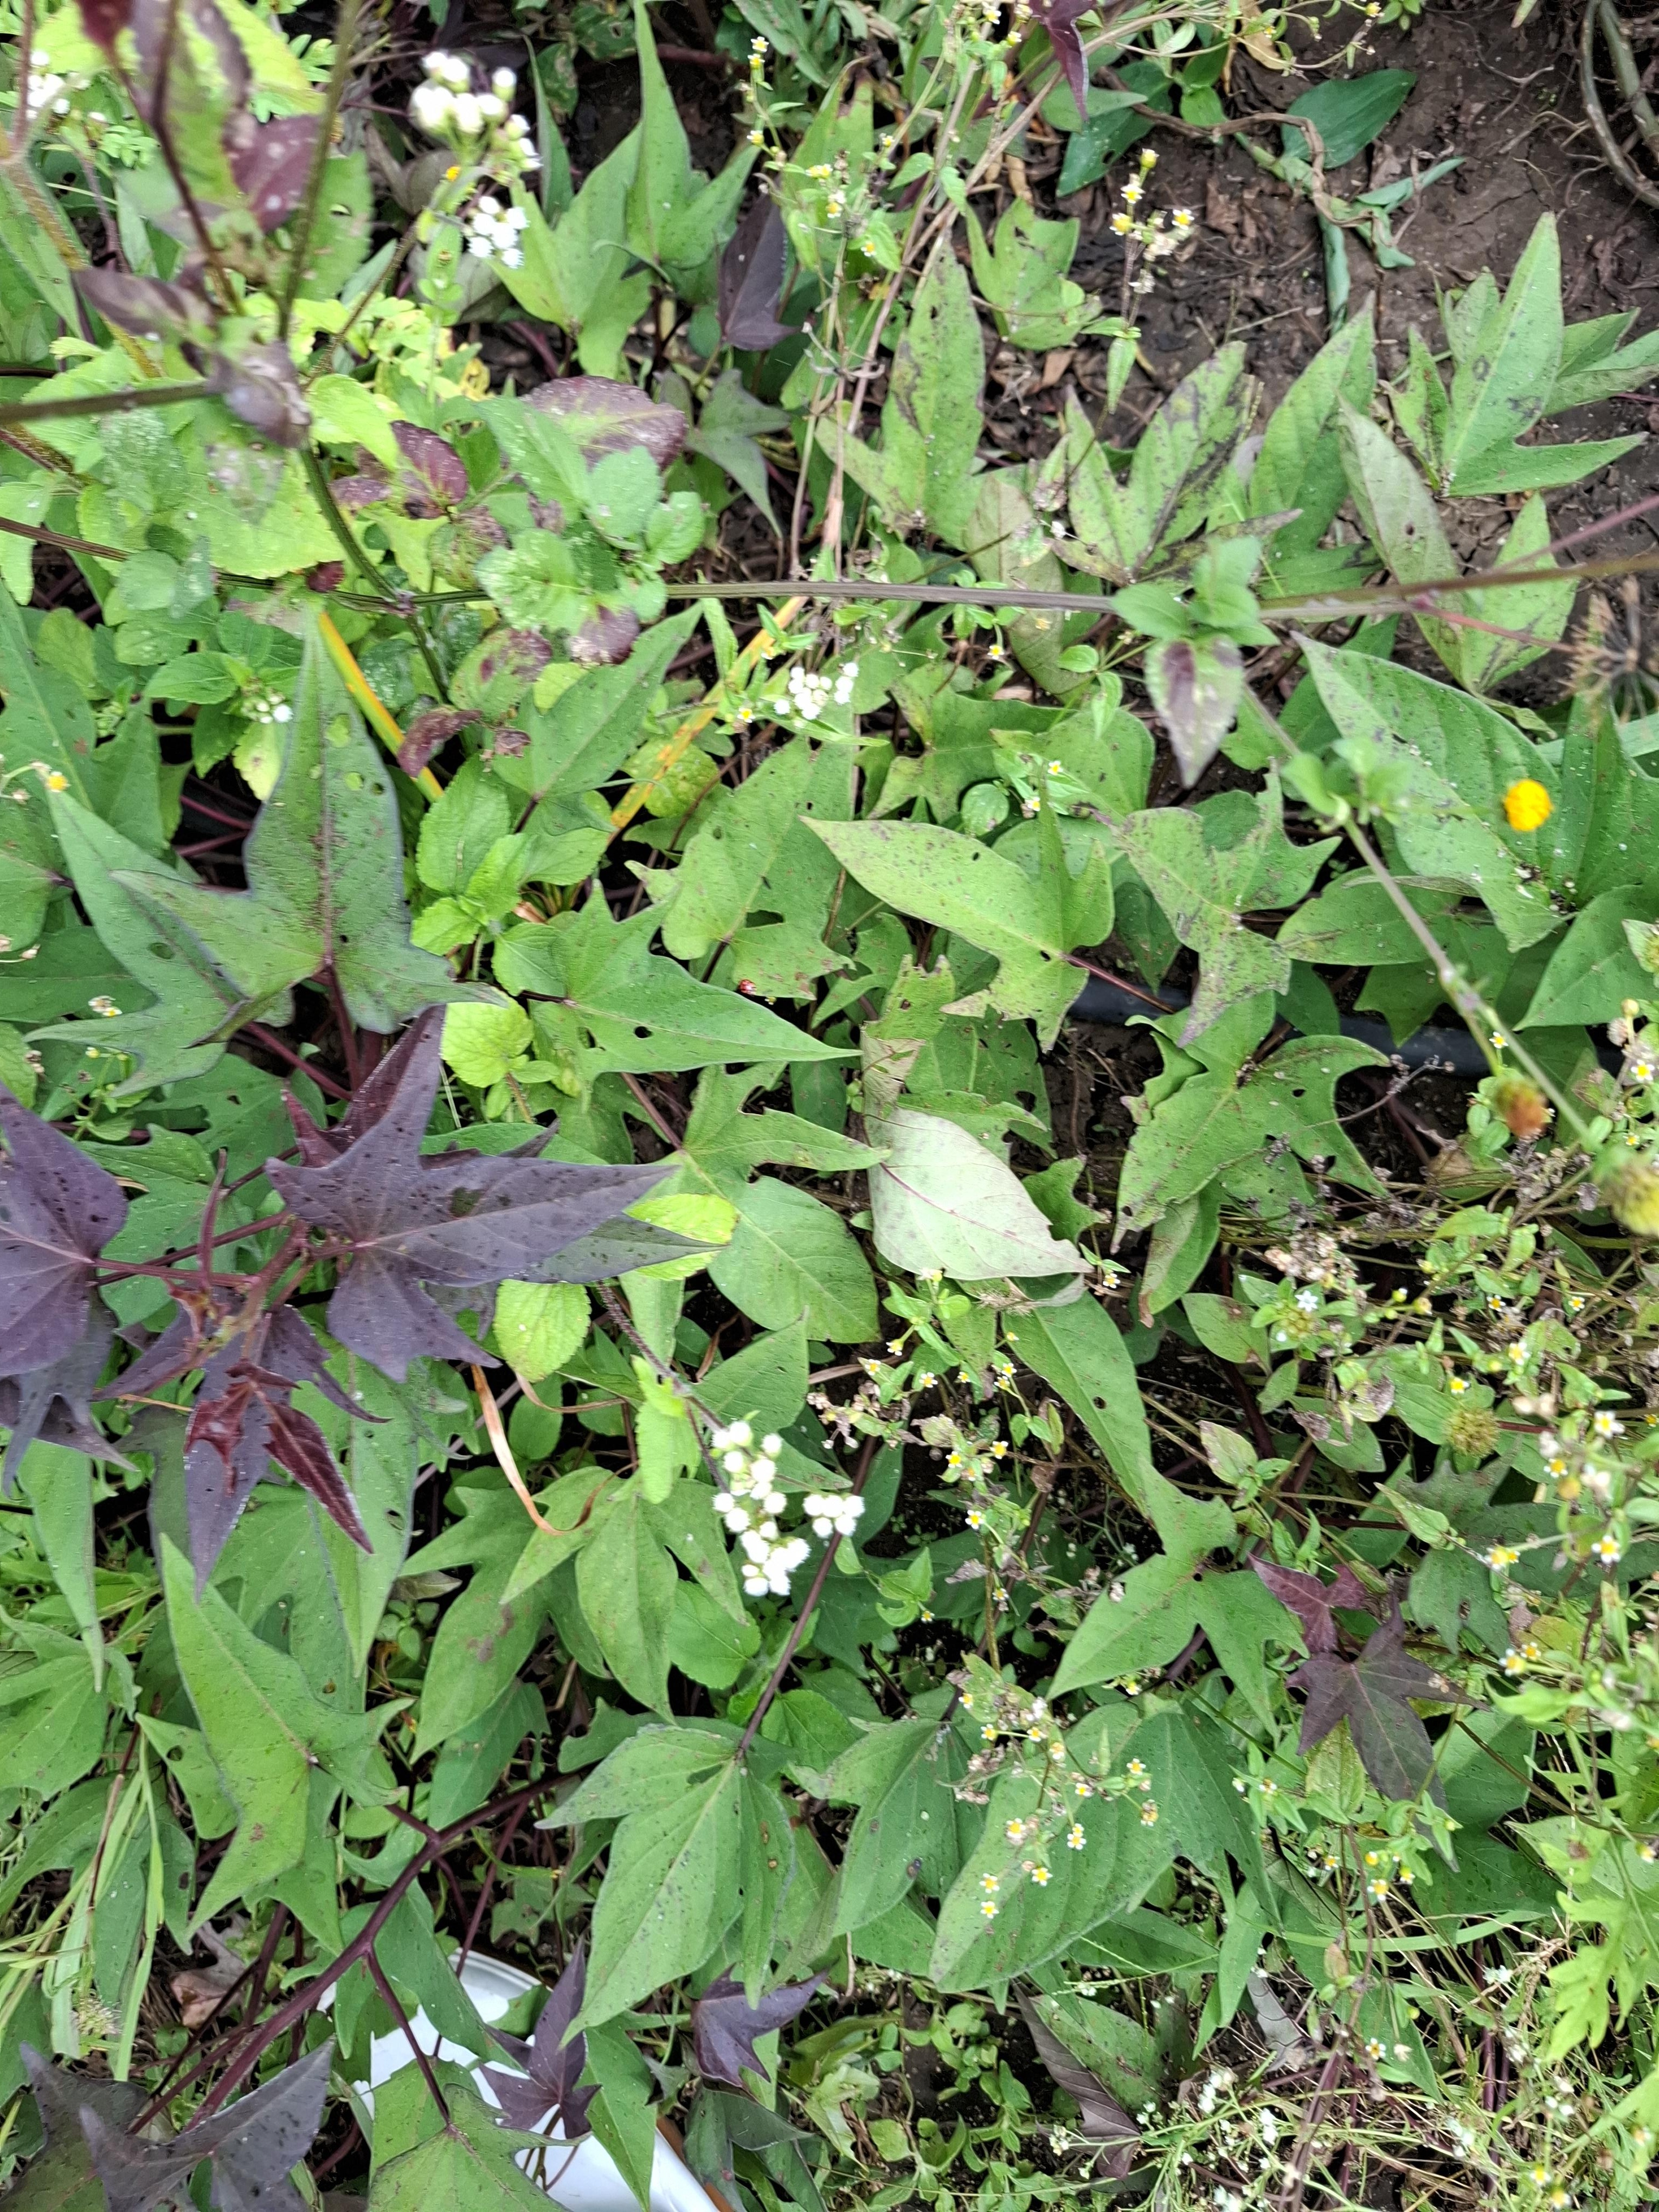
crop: sorghum
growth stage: harvest maturity
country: Tanzania
